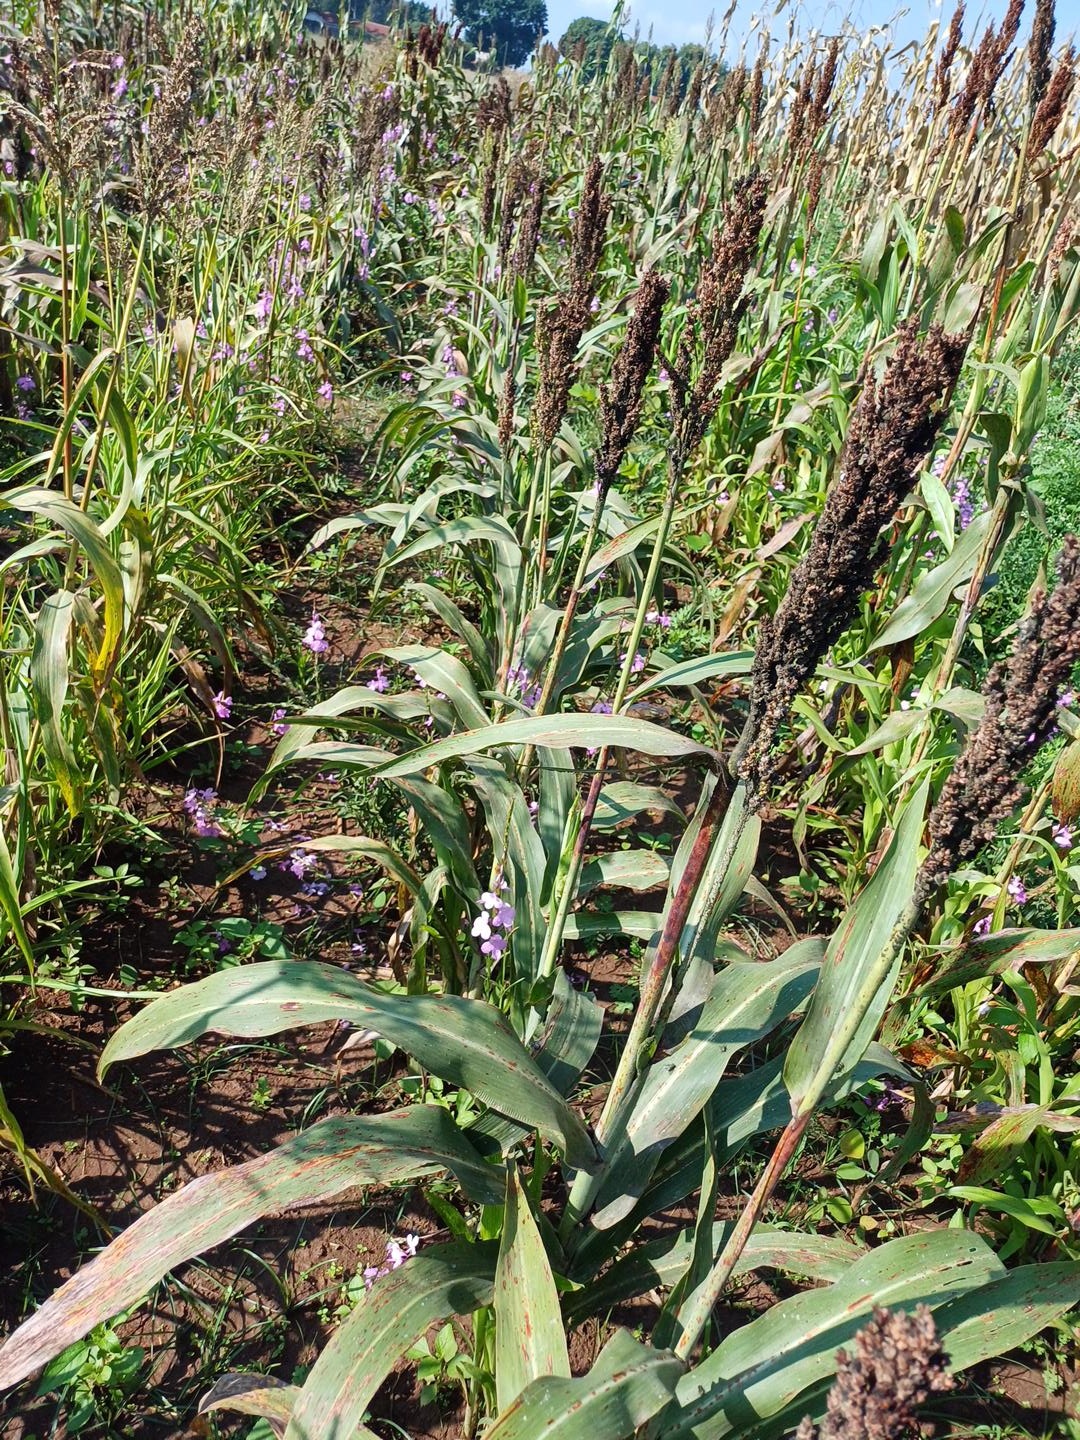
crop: sorghum
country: Kenya
